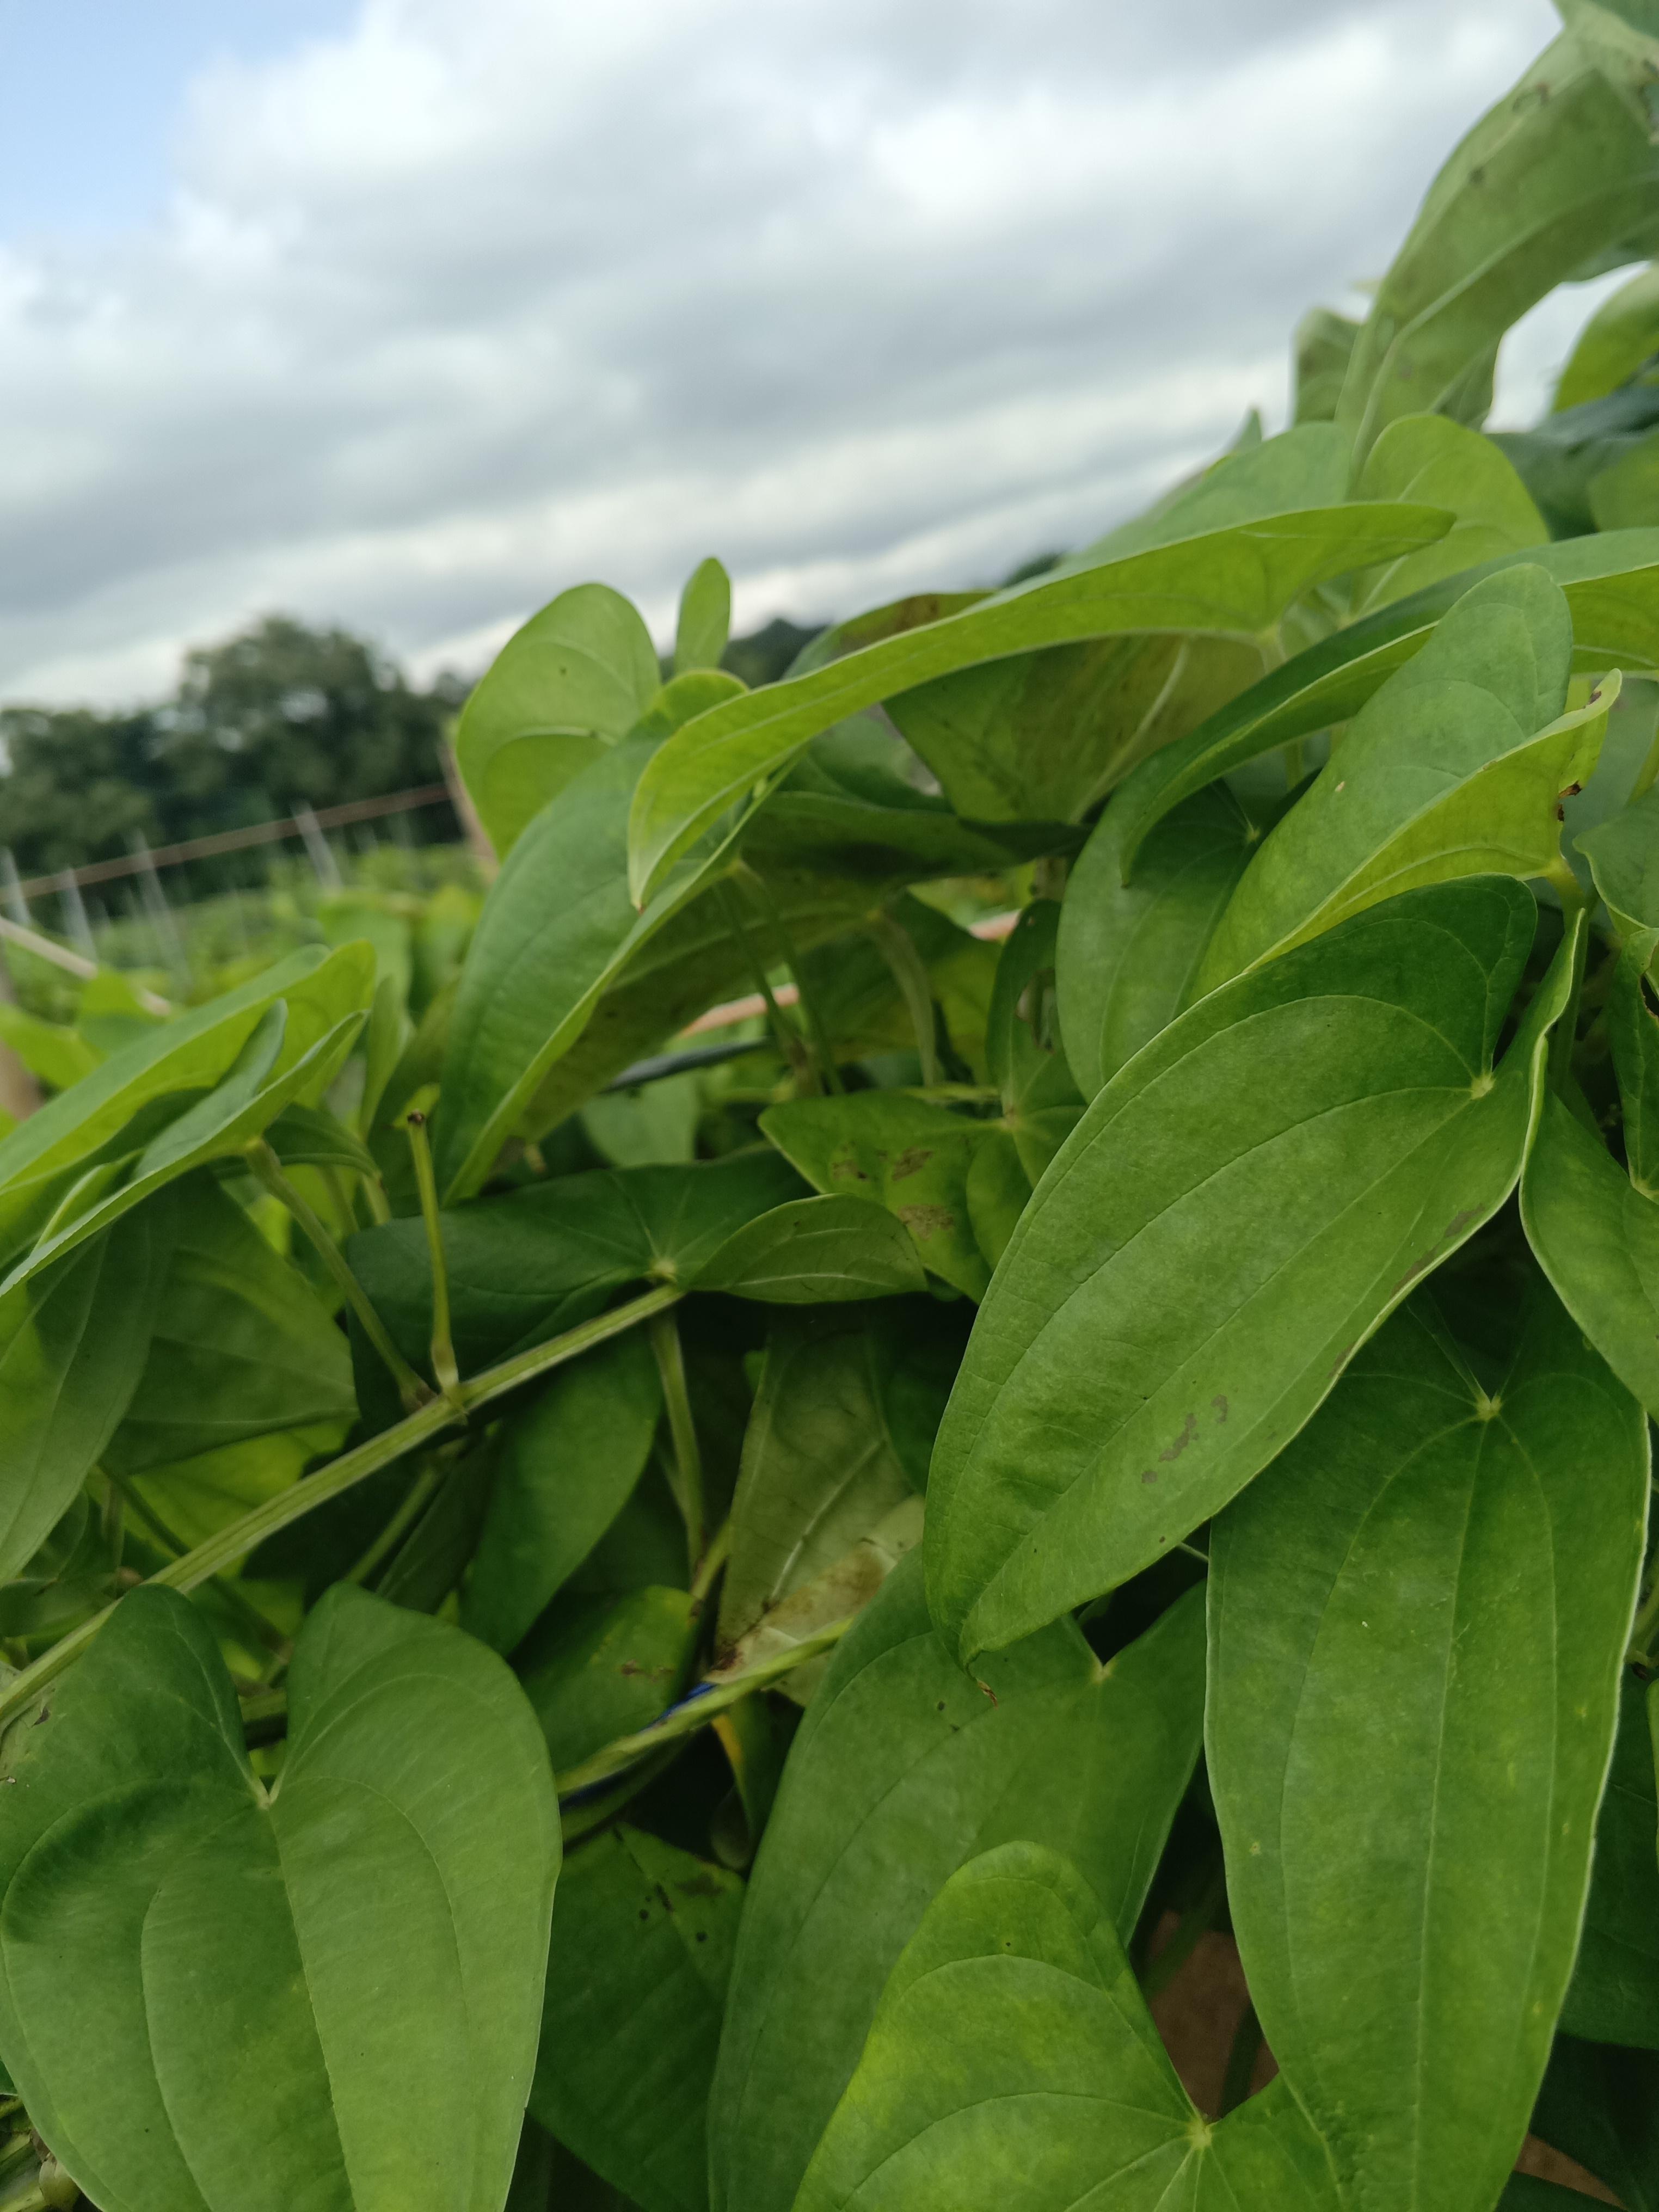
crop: yam
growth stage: vegetative
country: Nigeria
